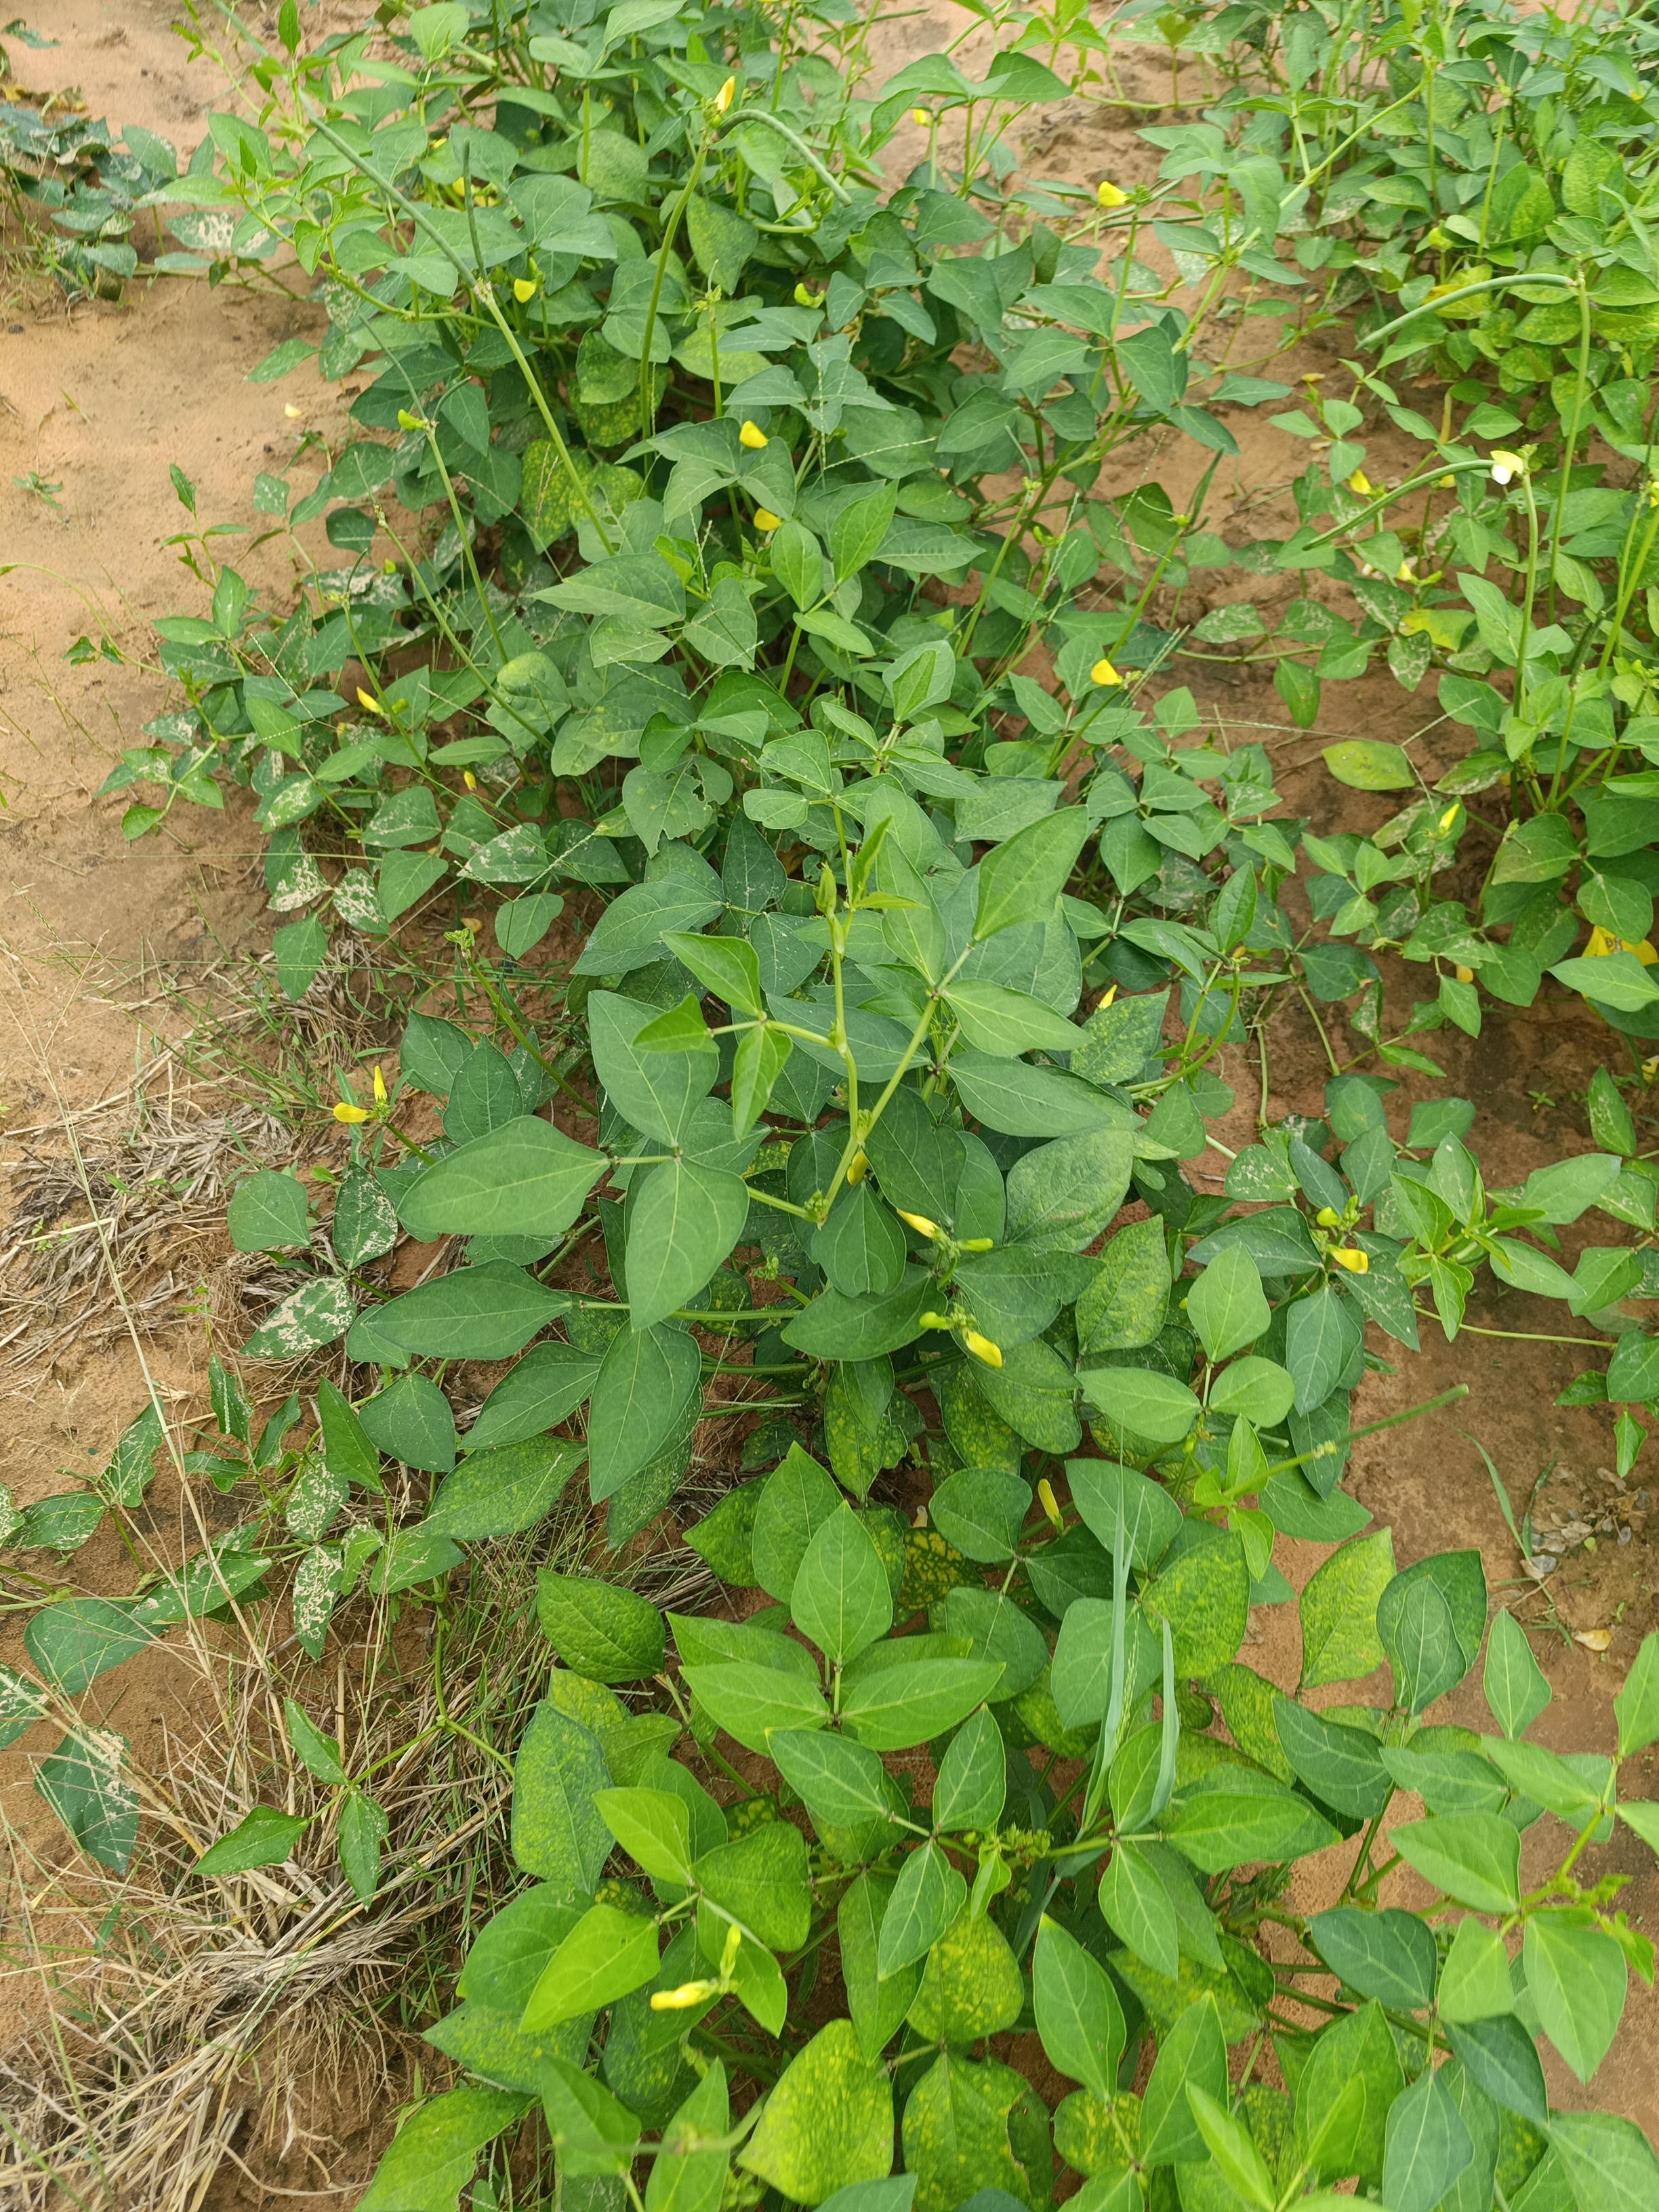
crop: cowpea
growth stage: development pod
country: Nigeria
